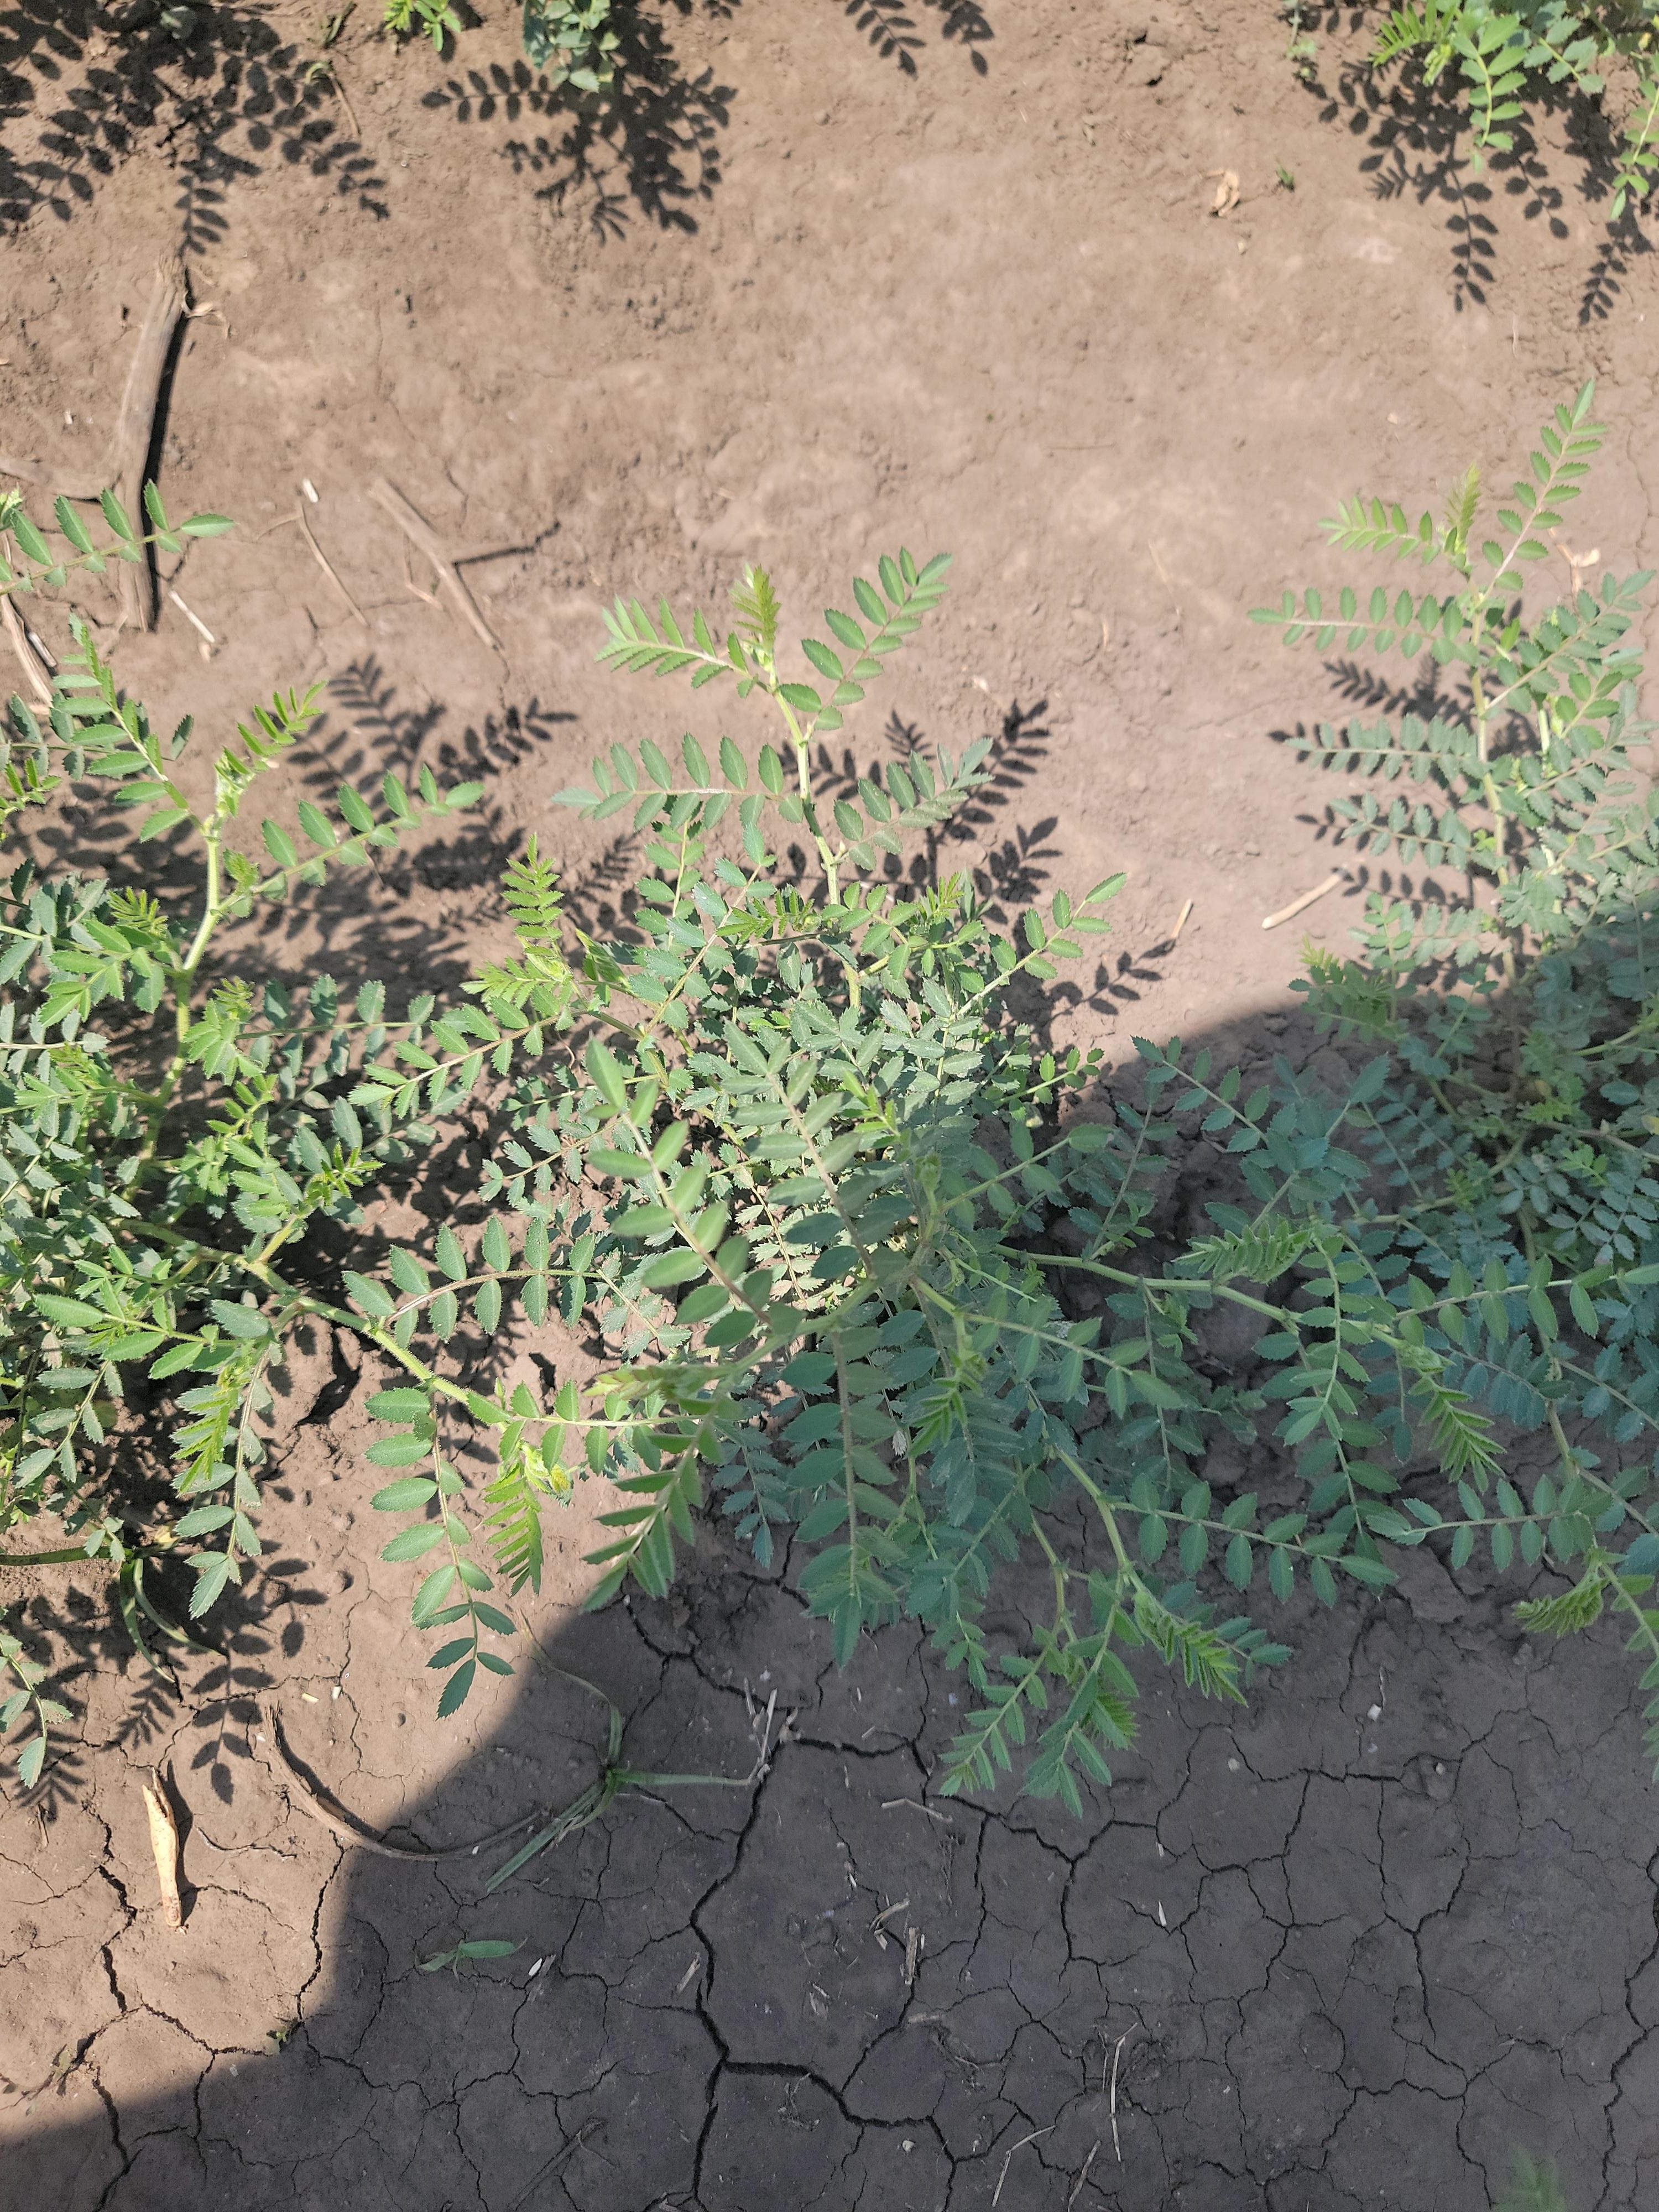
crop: chickpea
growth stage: vegetative
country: Tanzania
